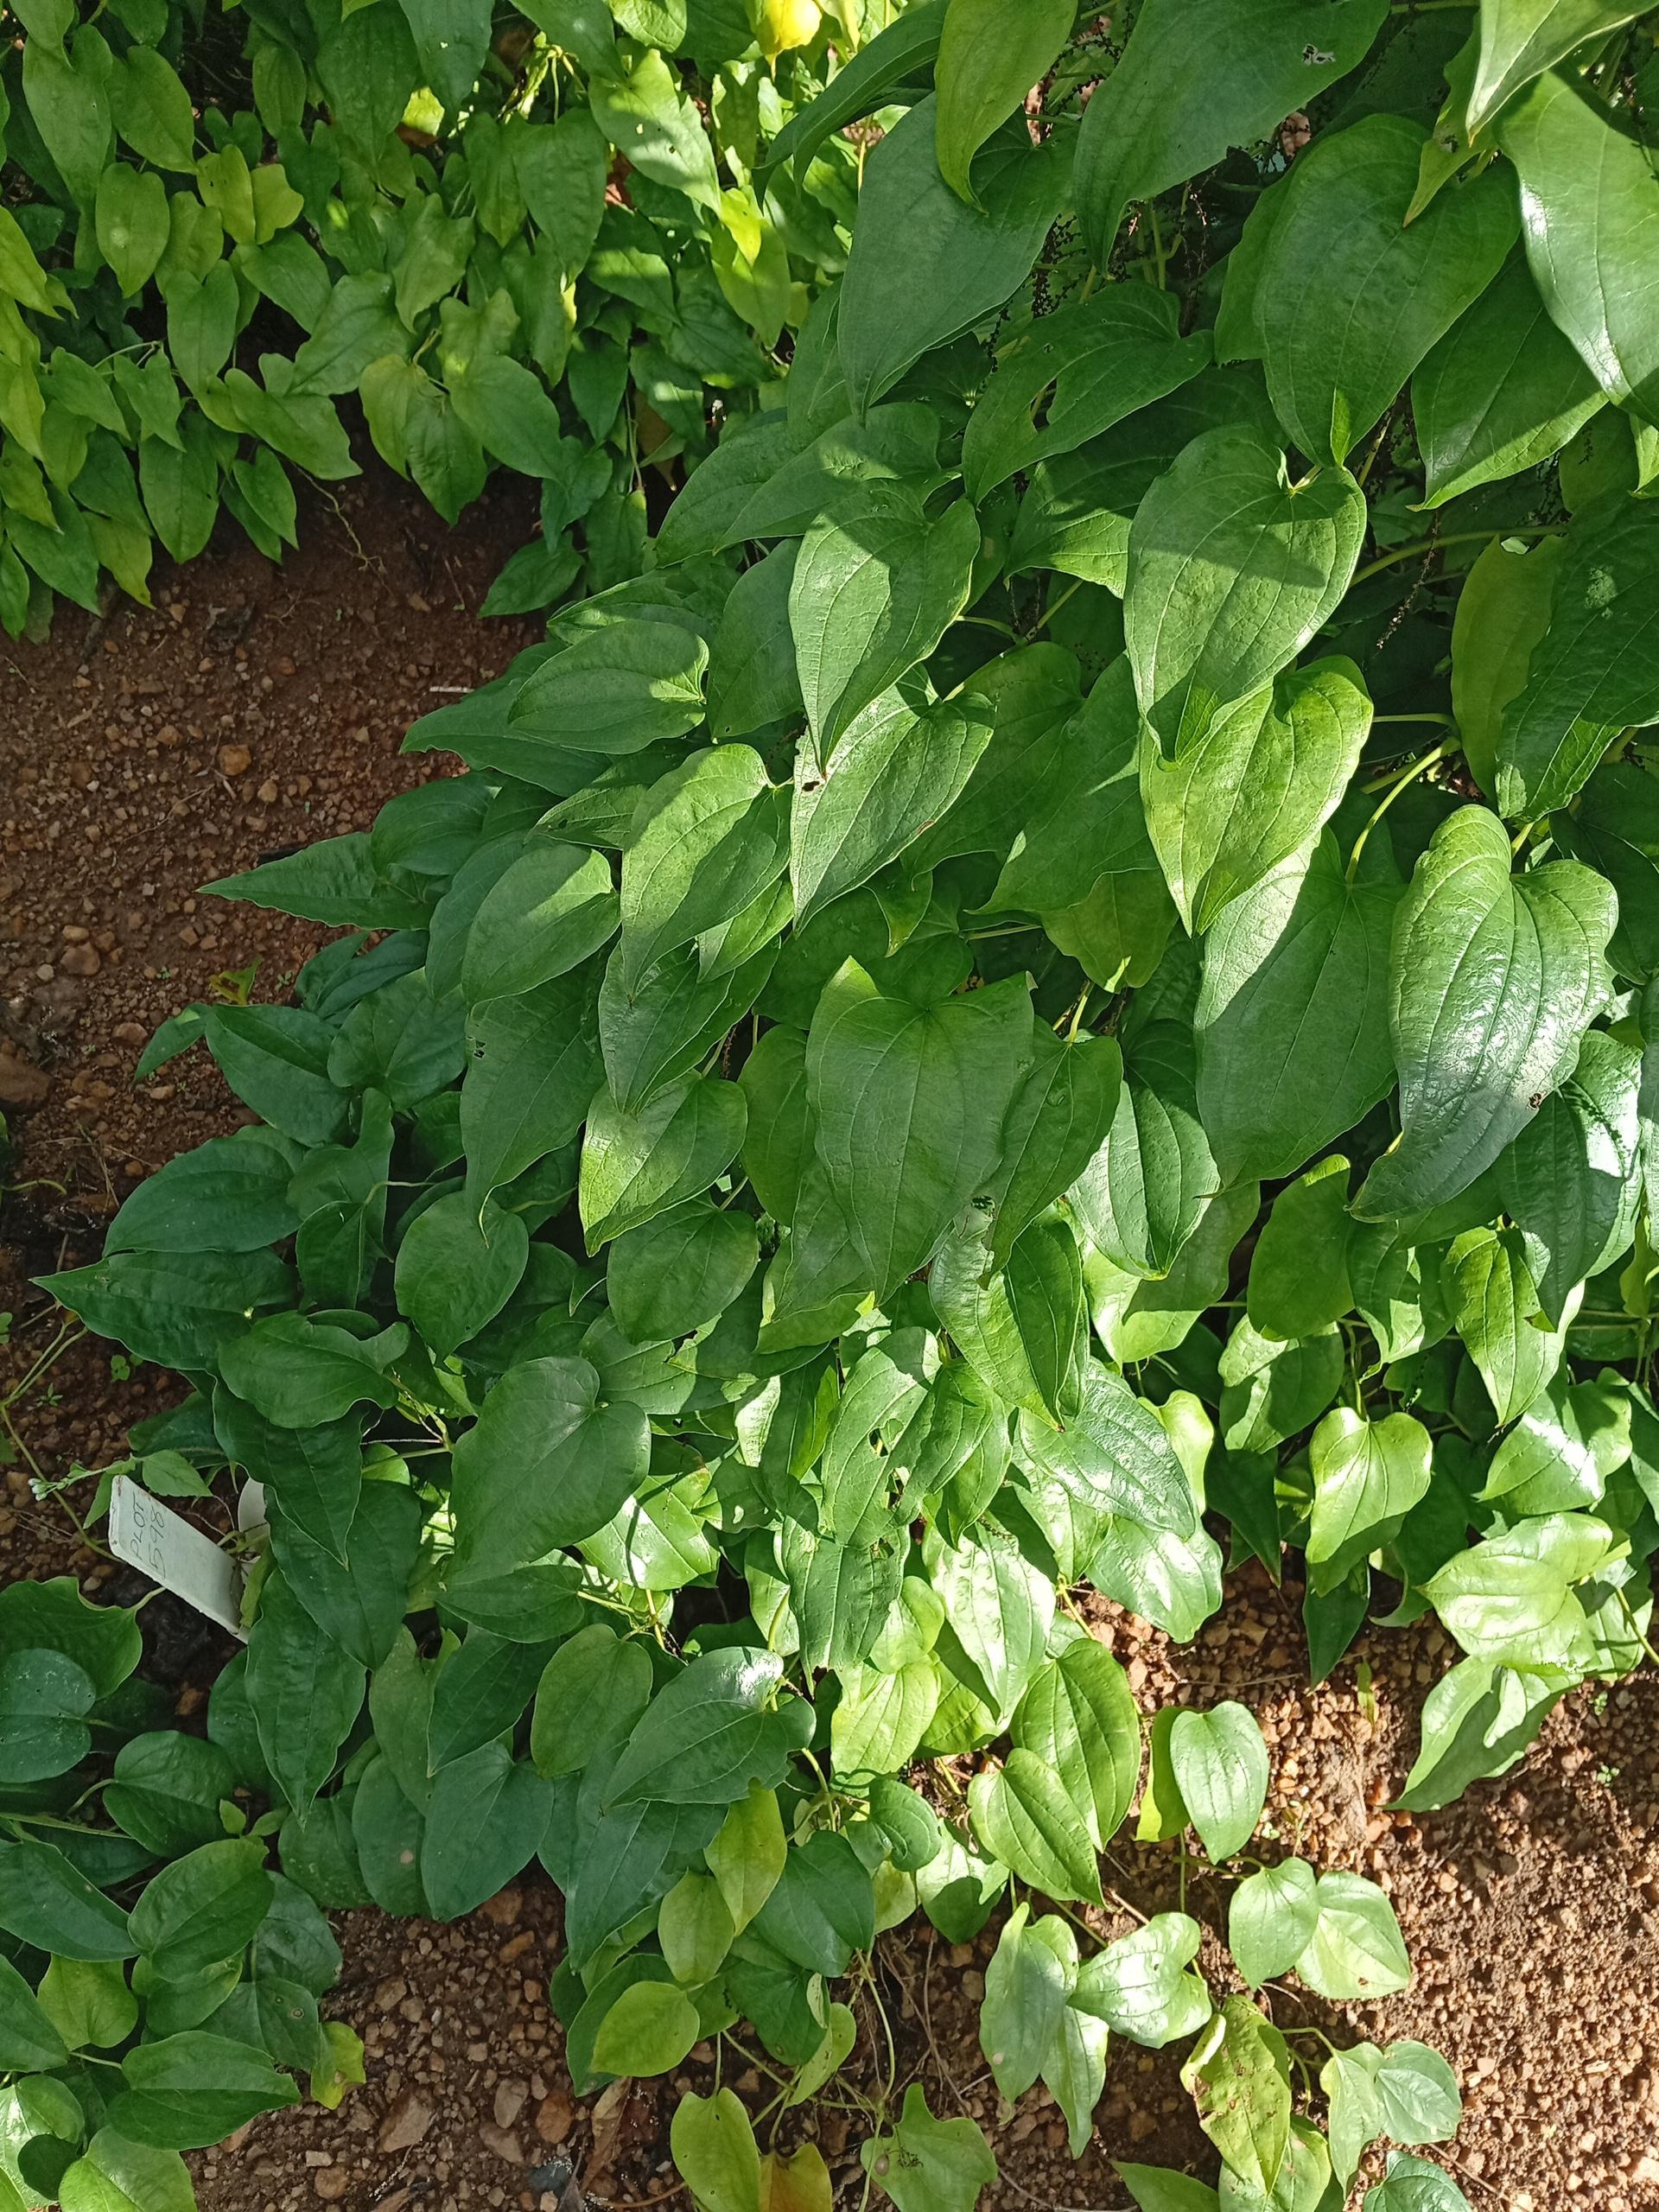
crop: yam
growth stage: vegetative
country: Nigeria
